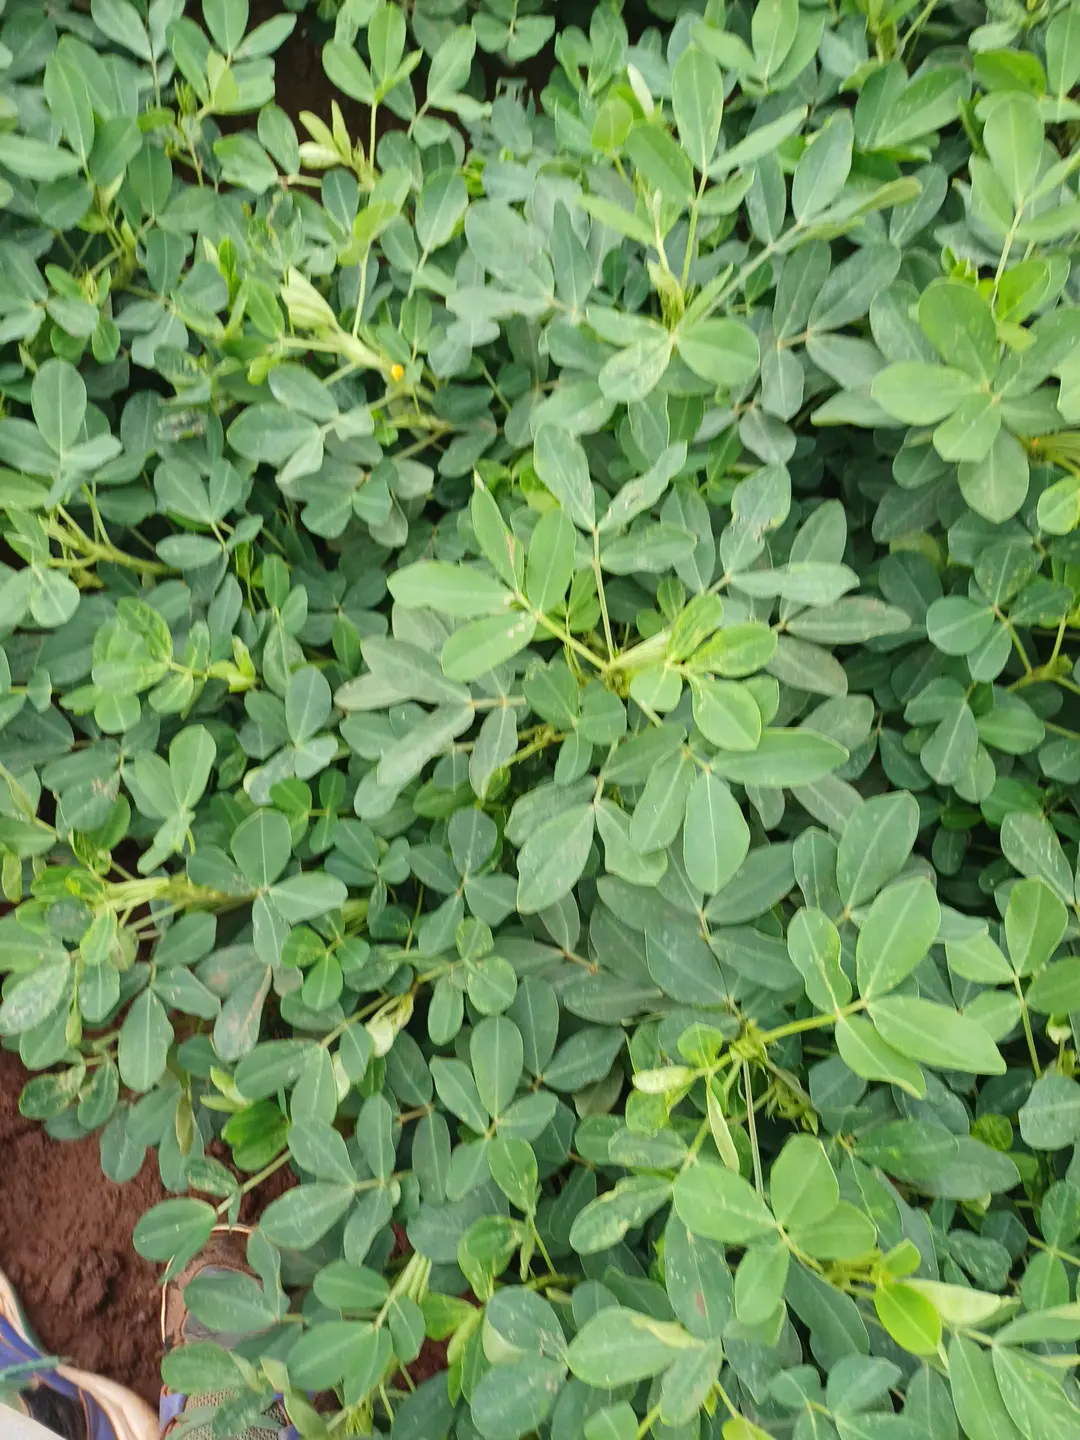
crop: groundnut
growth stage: flowering
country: Kenya
